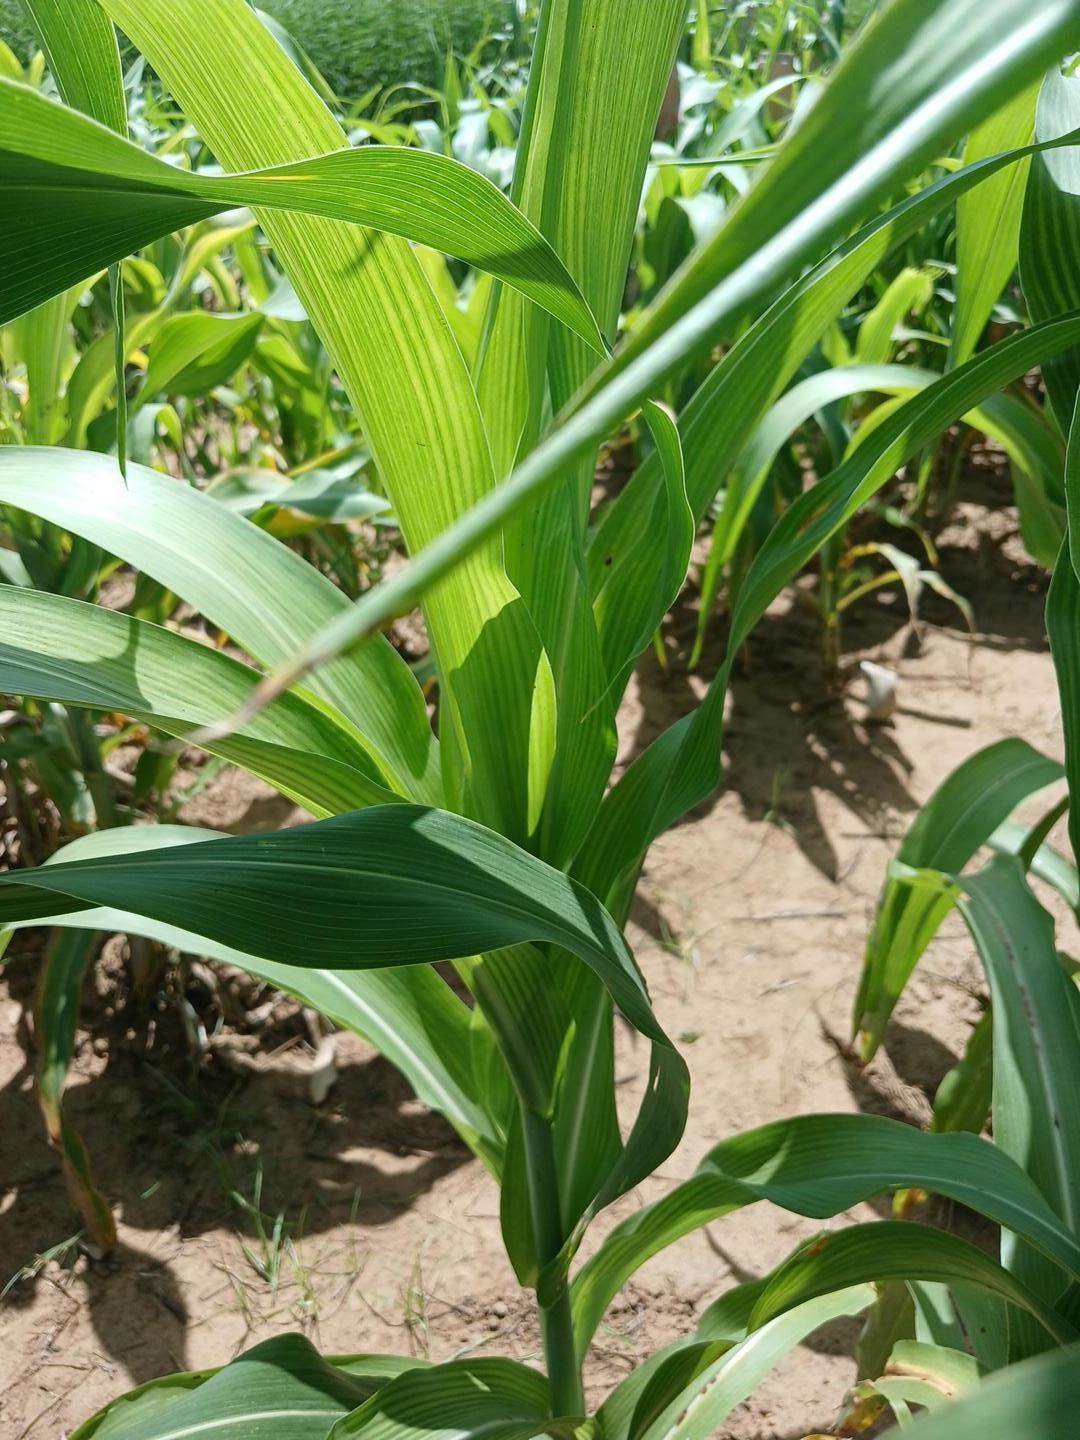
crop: sorghum
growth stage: heading tuber
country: Senegal
